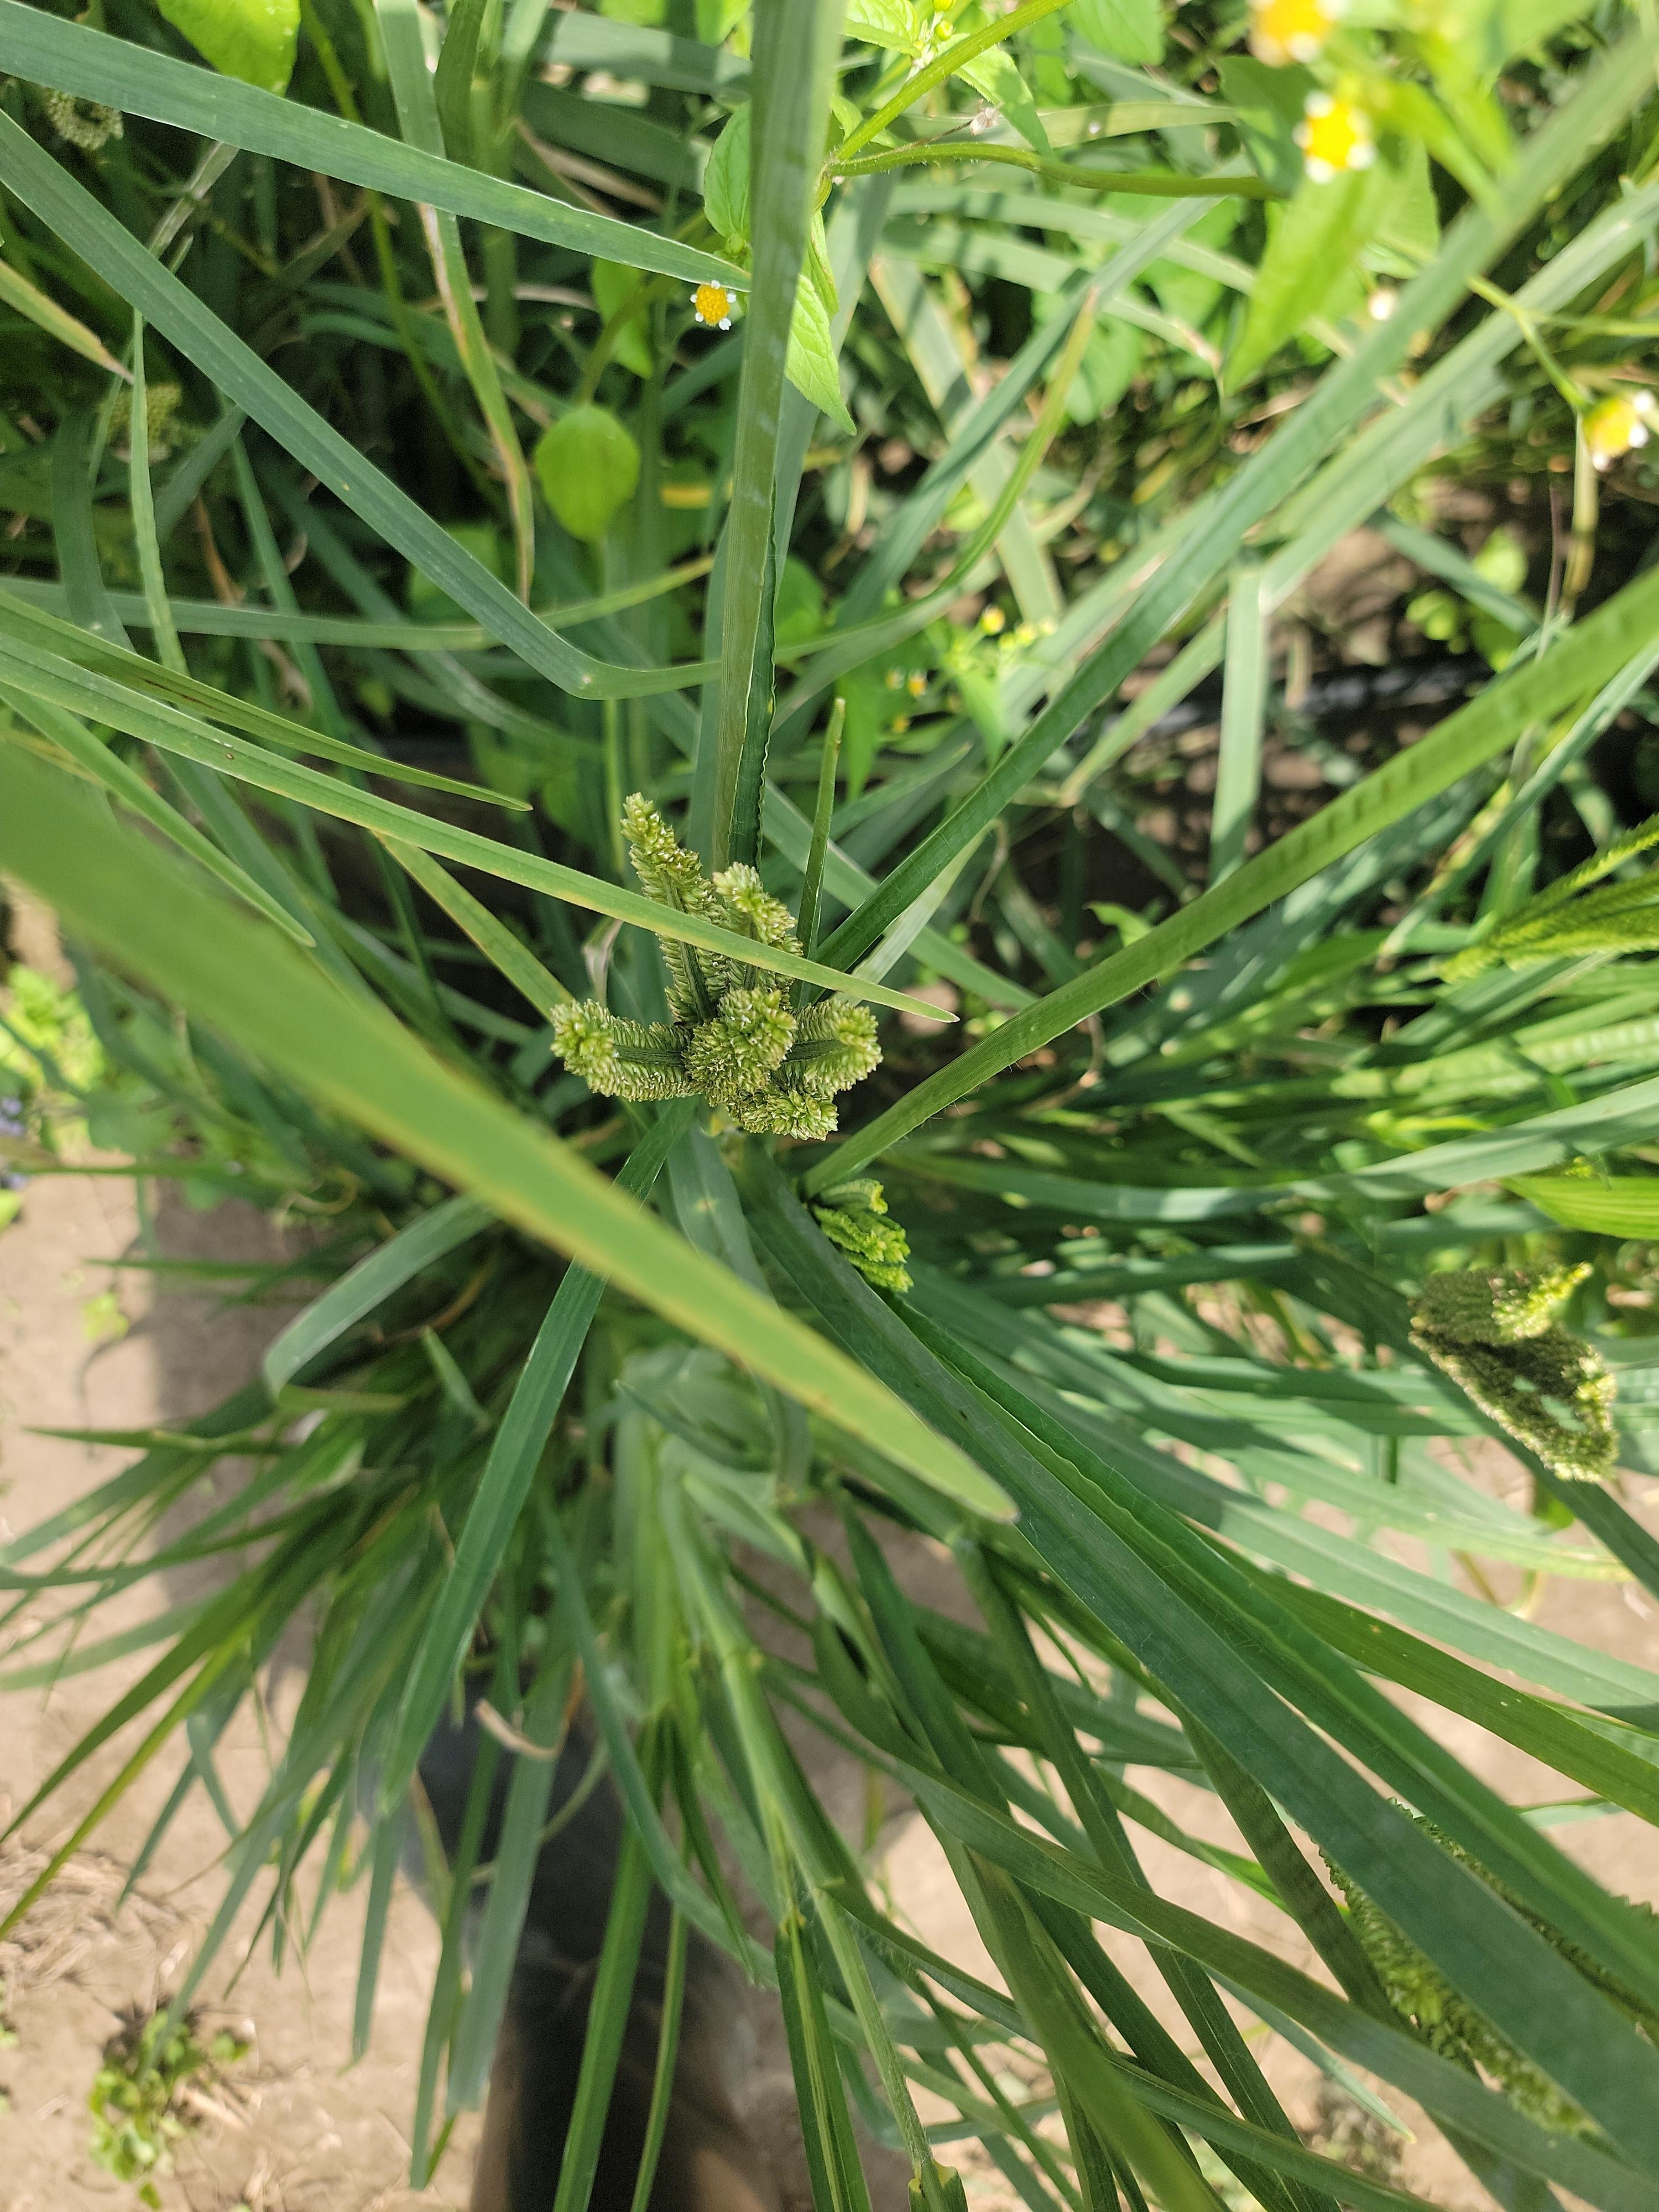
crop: finger millet
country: Tanzania
